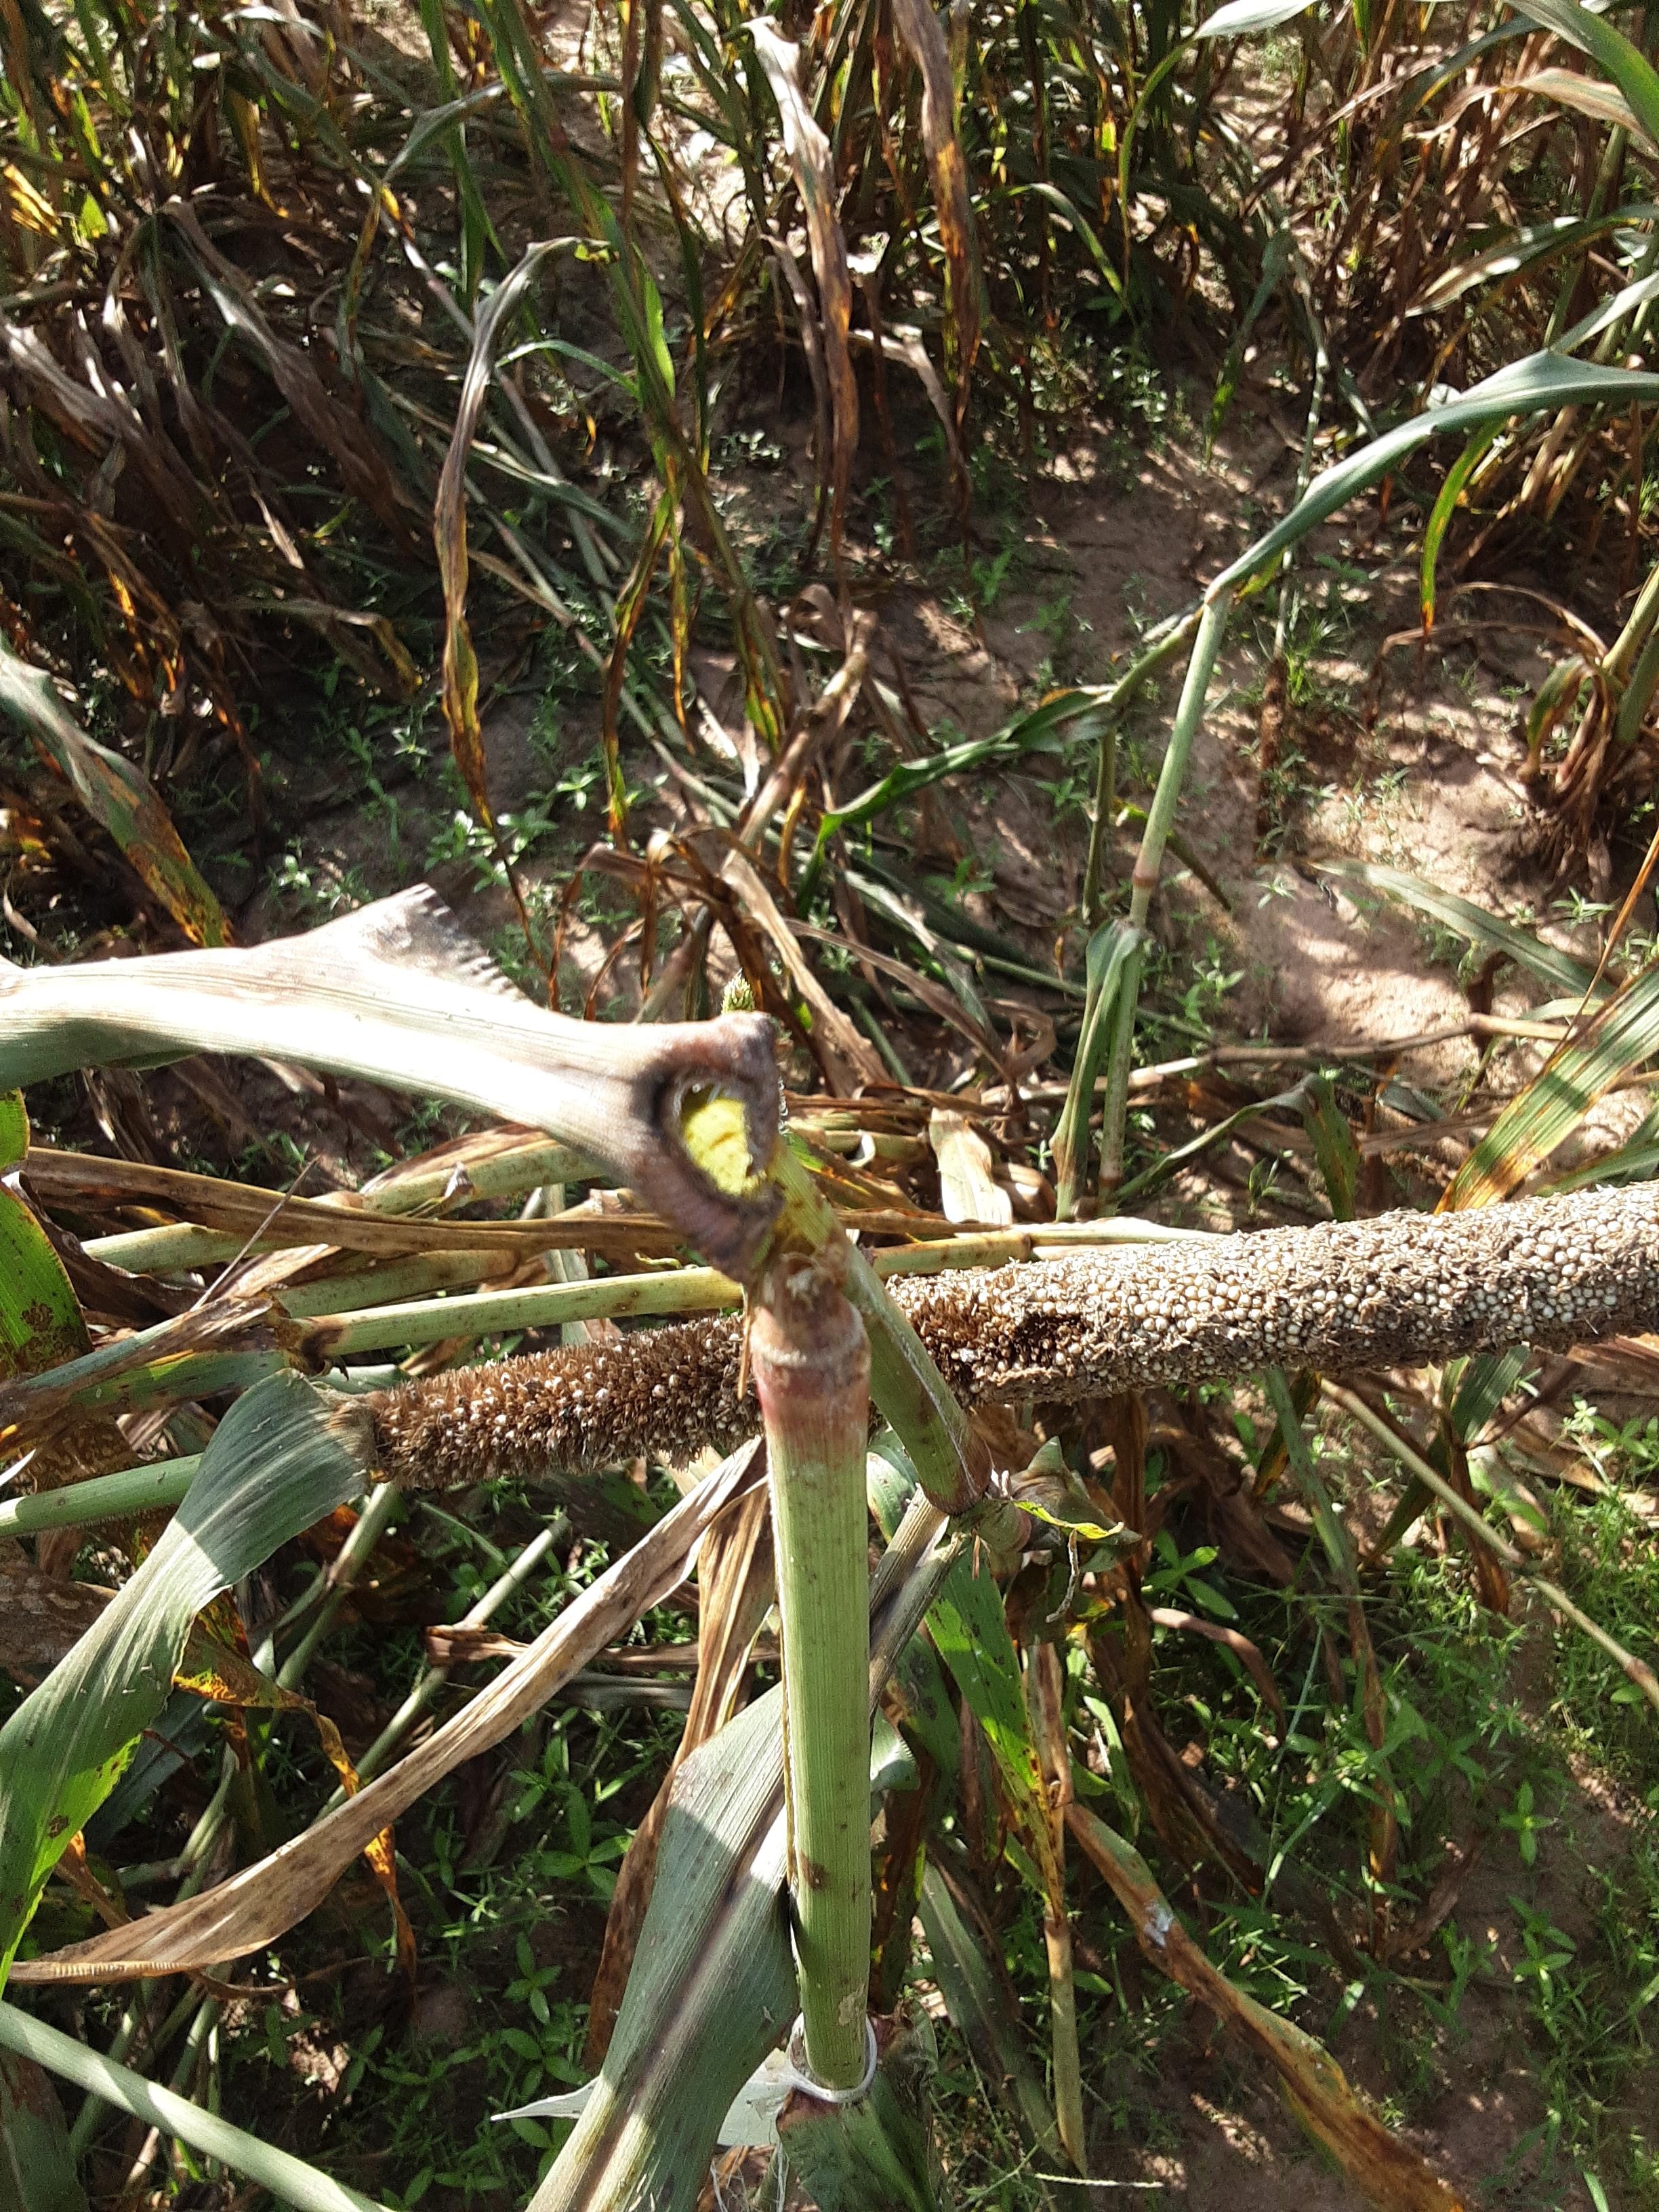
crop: pearl millet
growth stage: filling grain
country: Senegal
